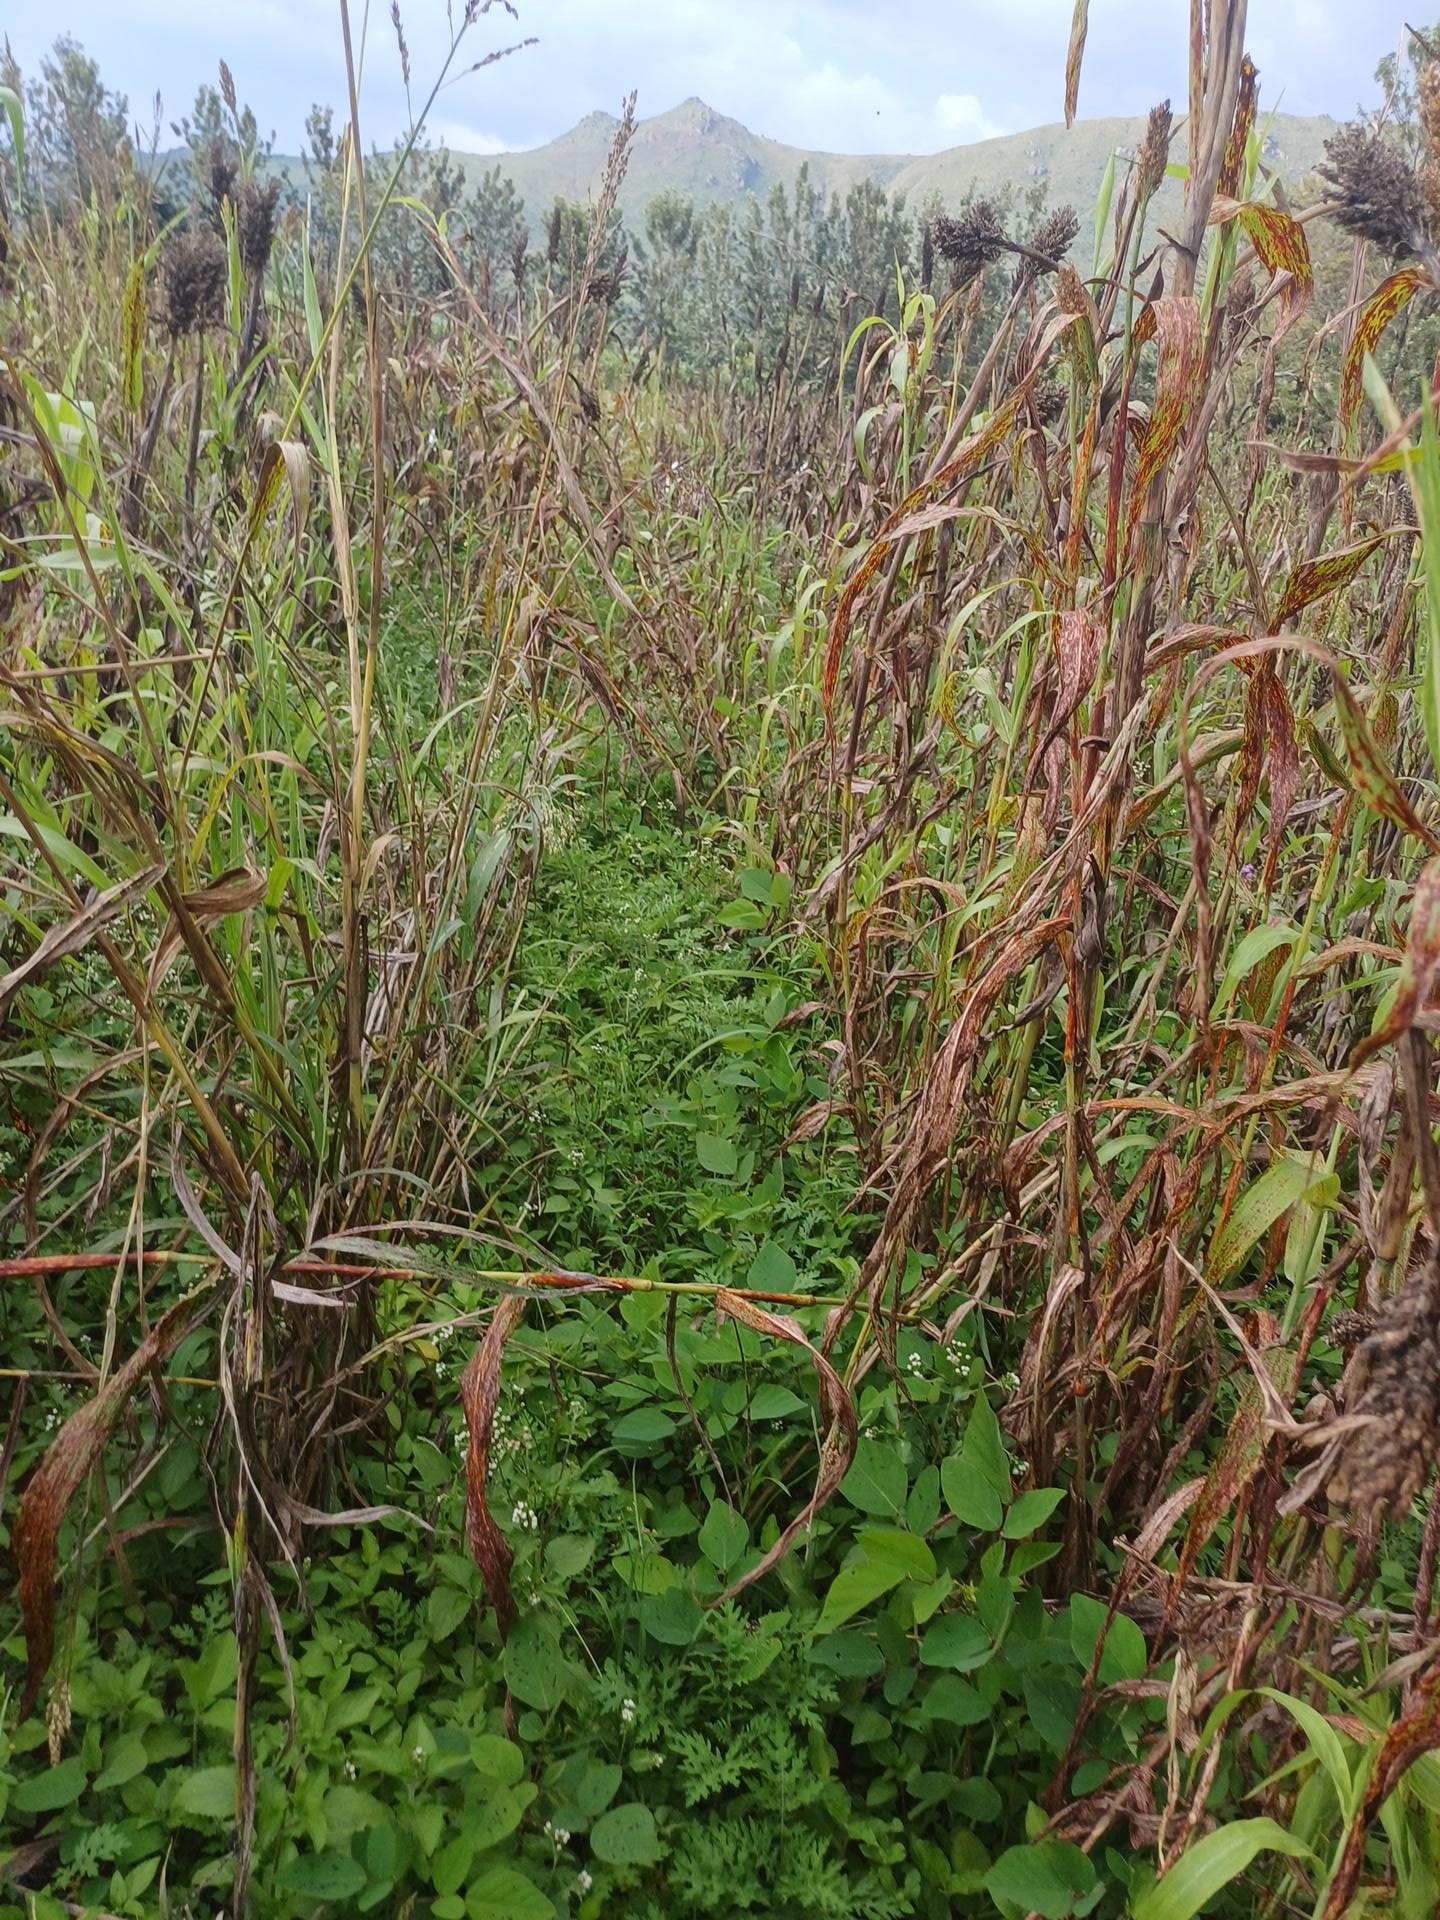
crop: sorghum
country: Kenya
